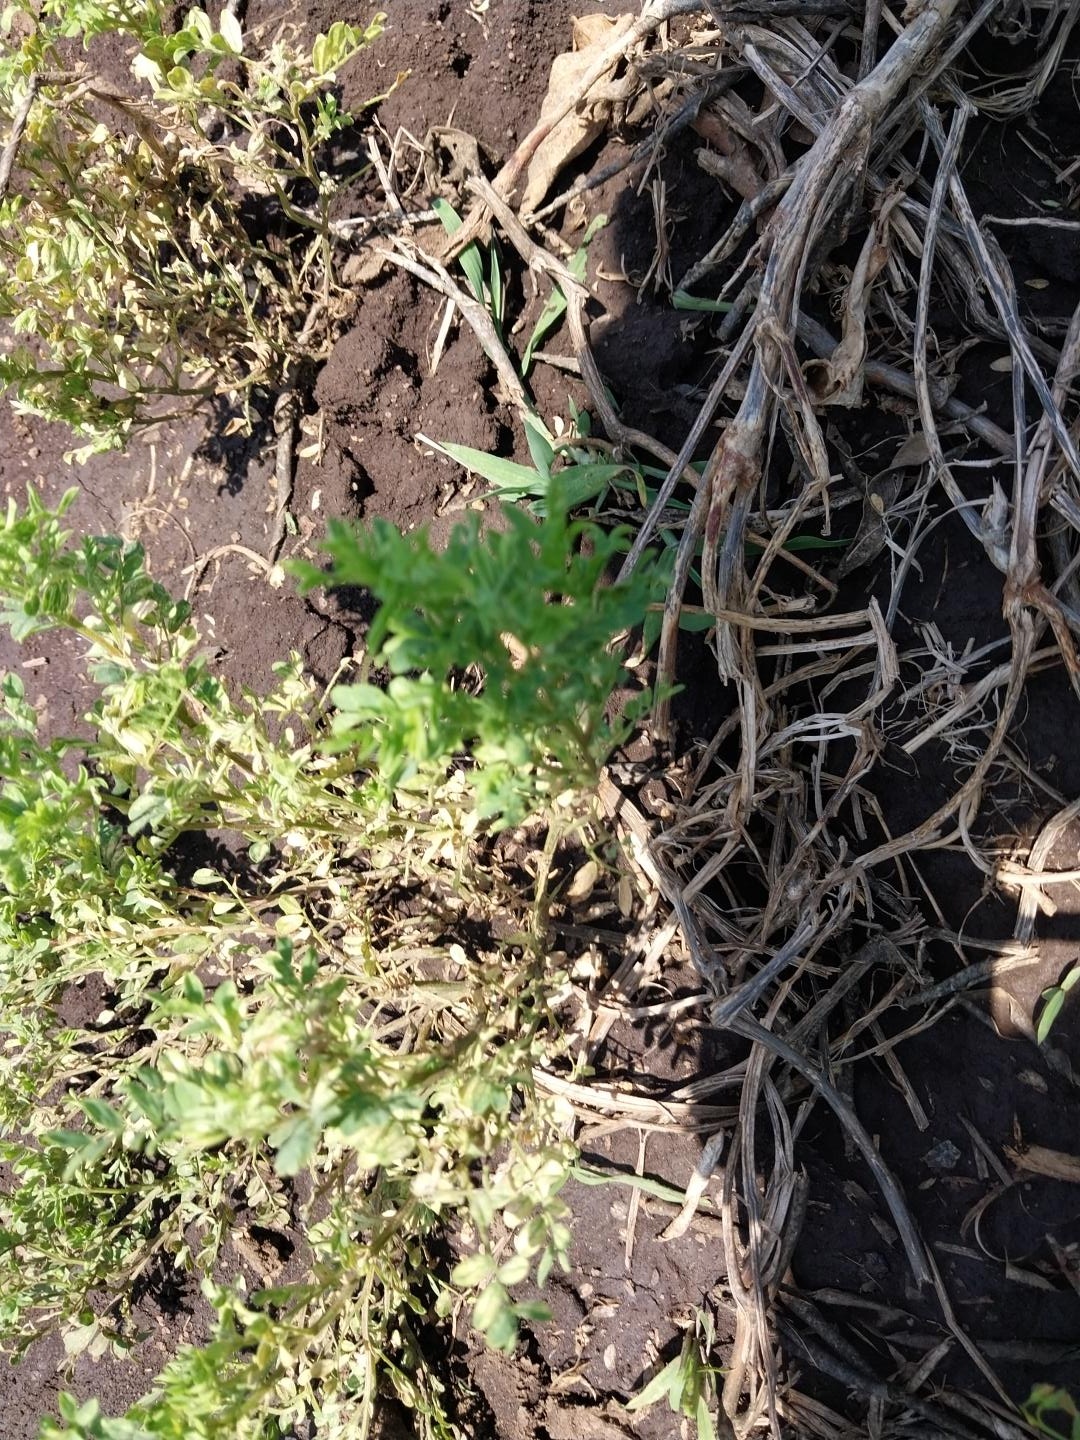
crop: lentil
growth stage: flowering
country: Tanzania
